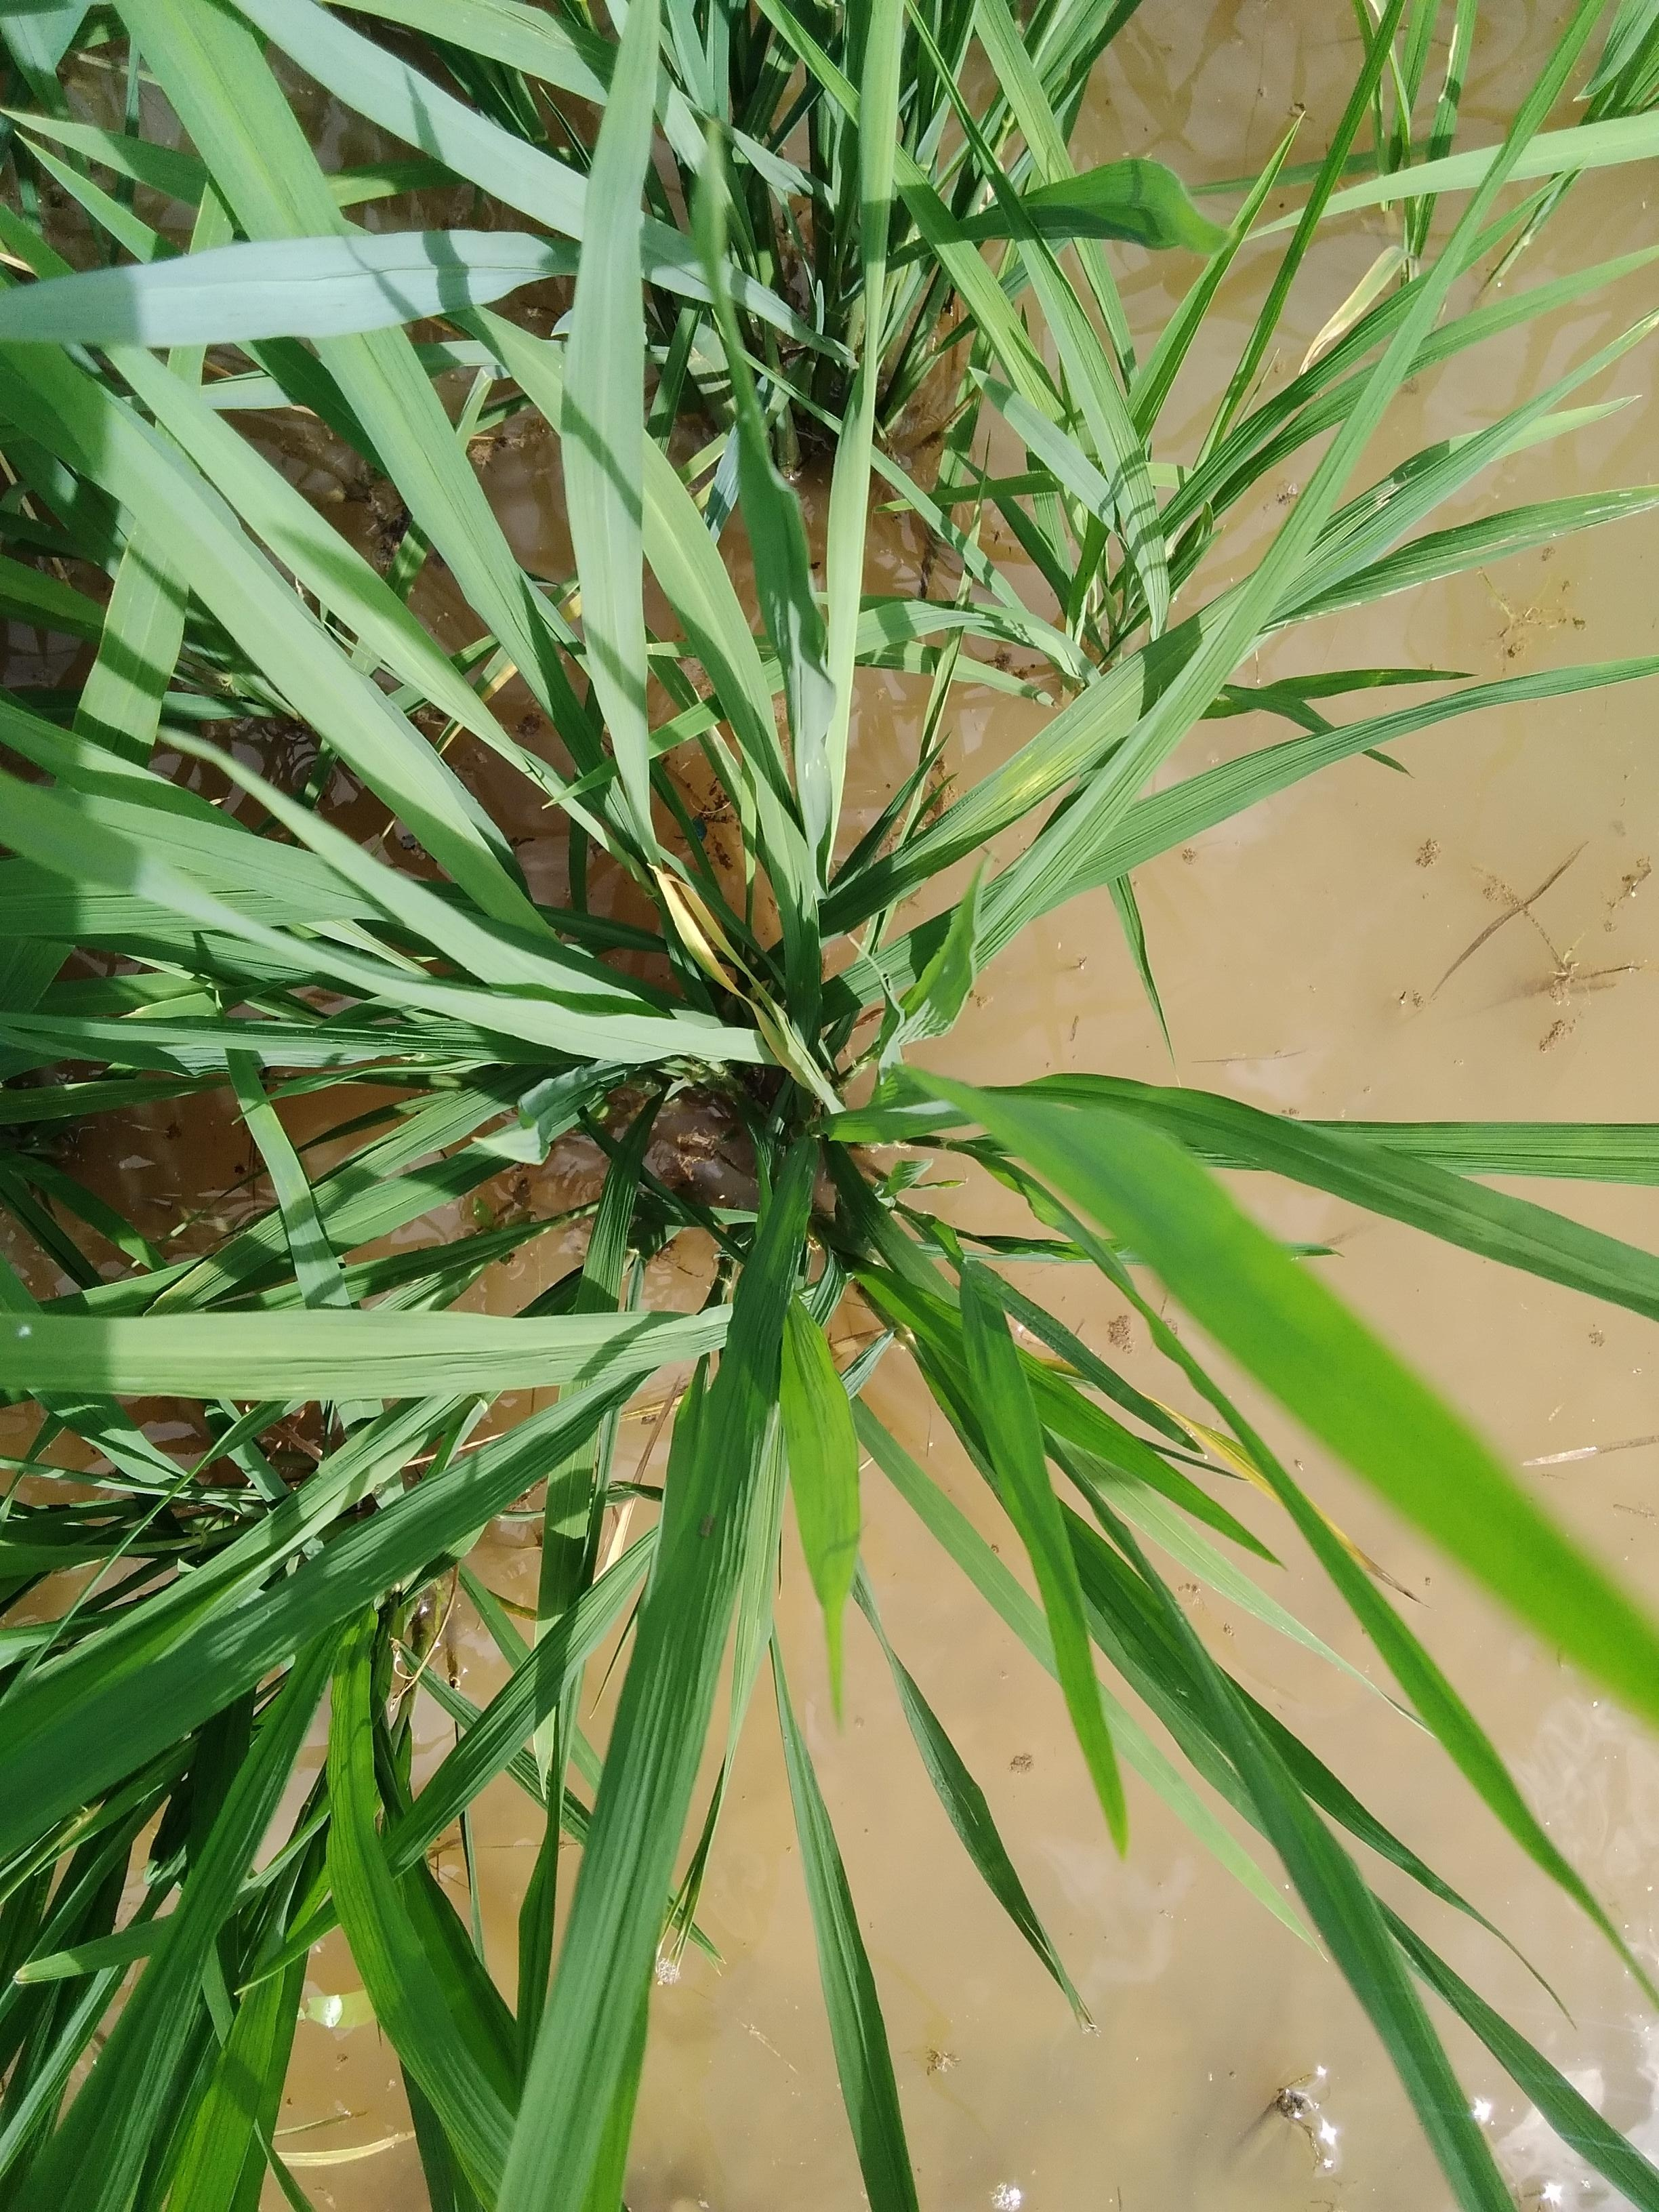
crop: rice
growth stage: elongation stem
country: Nigeria
